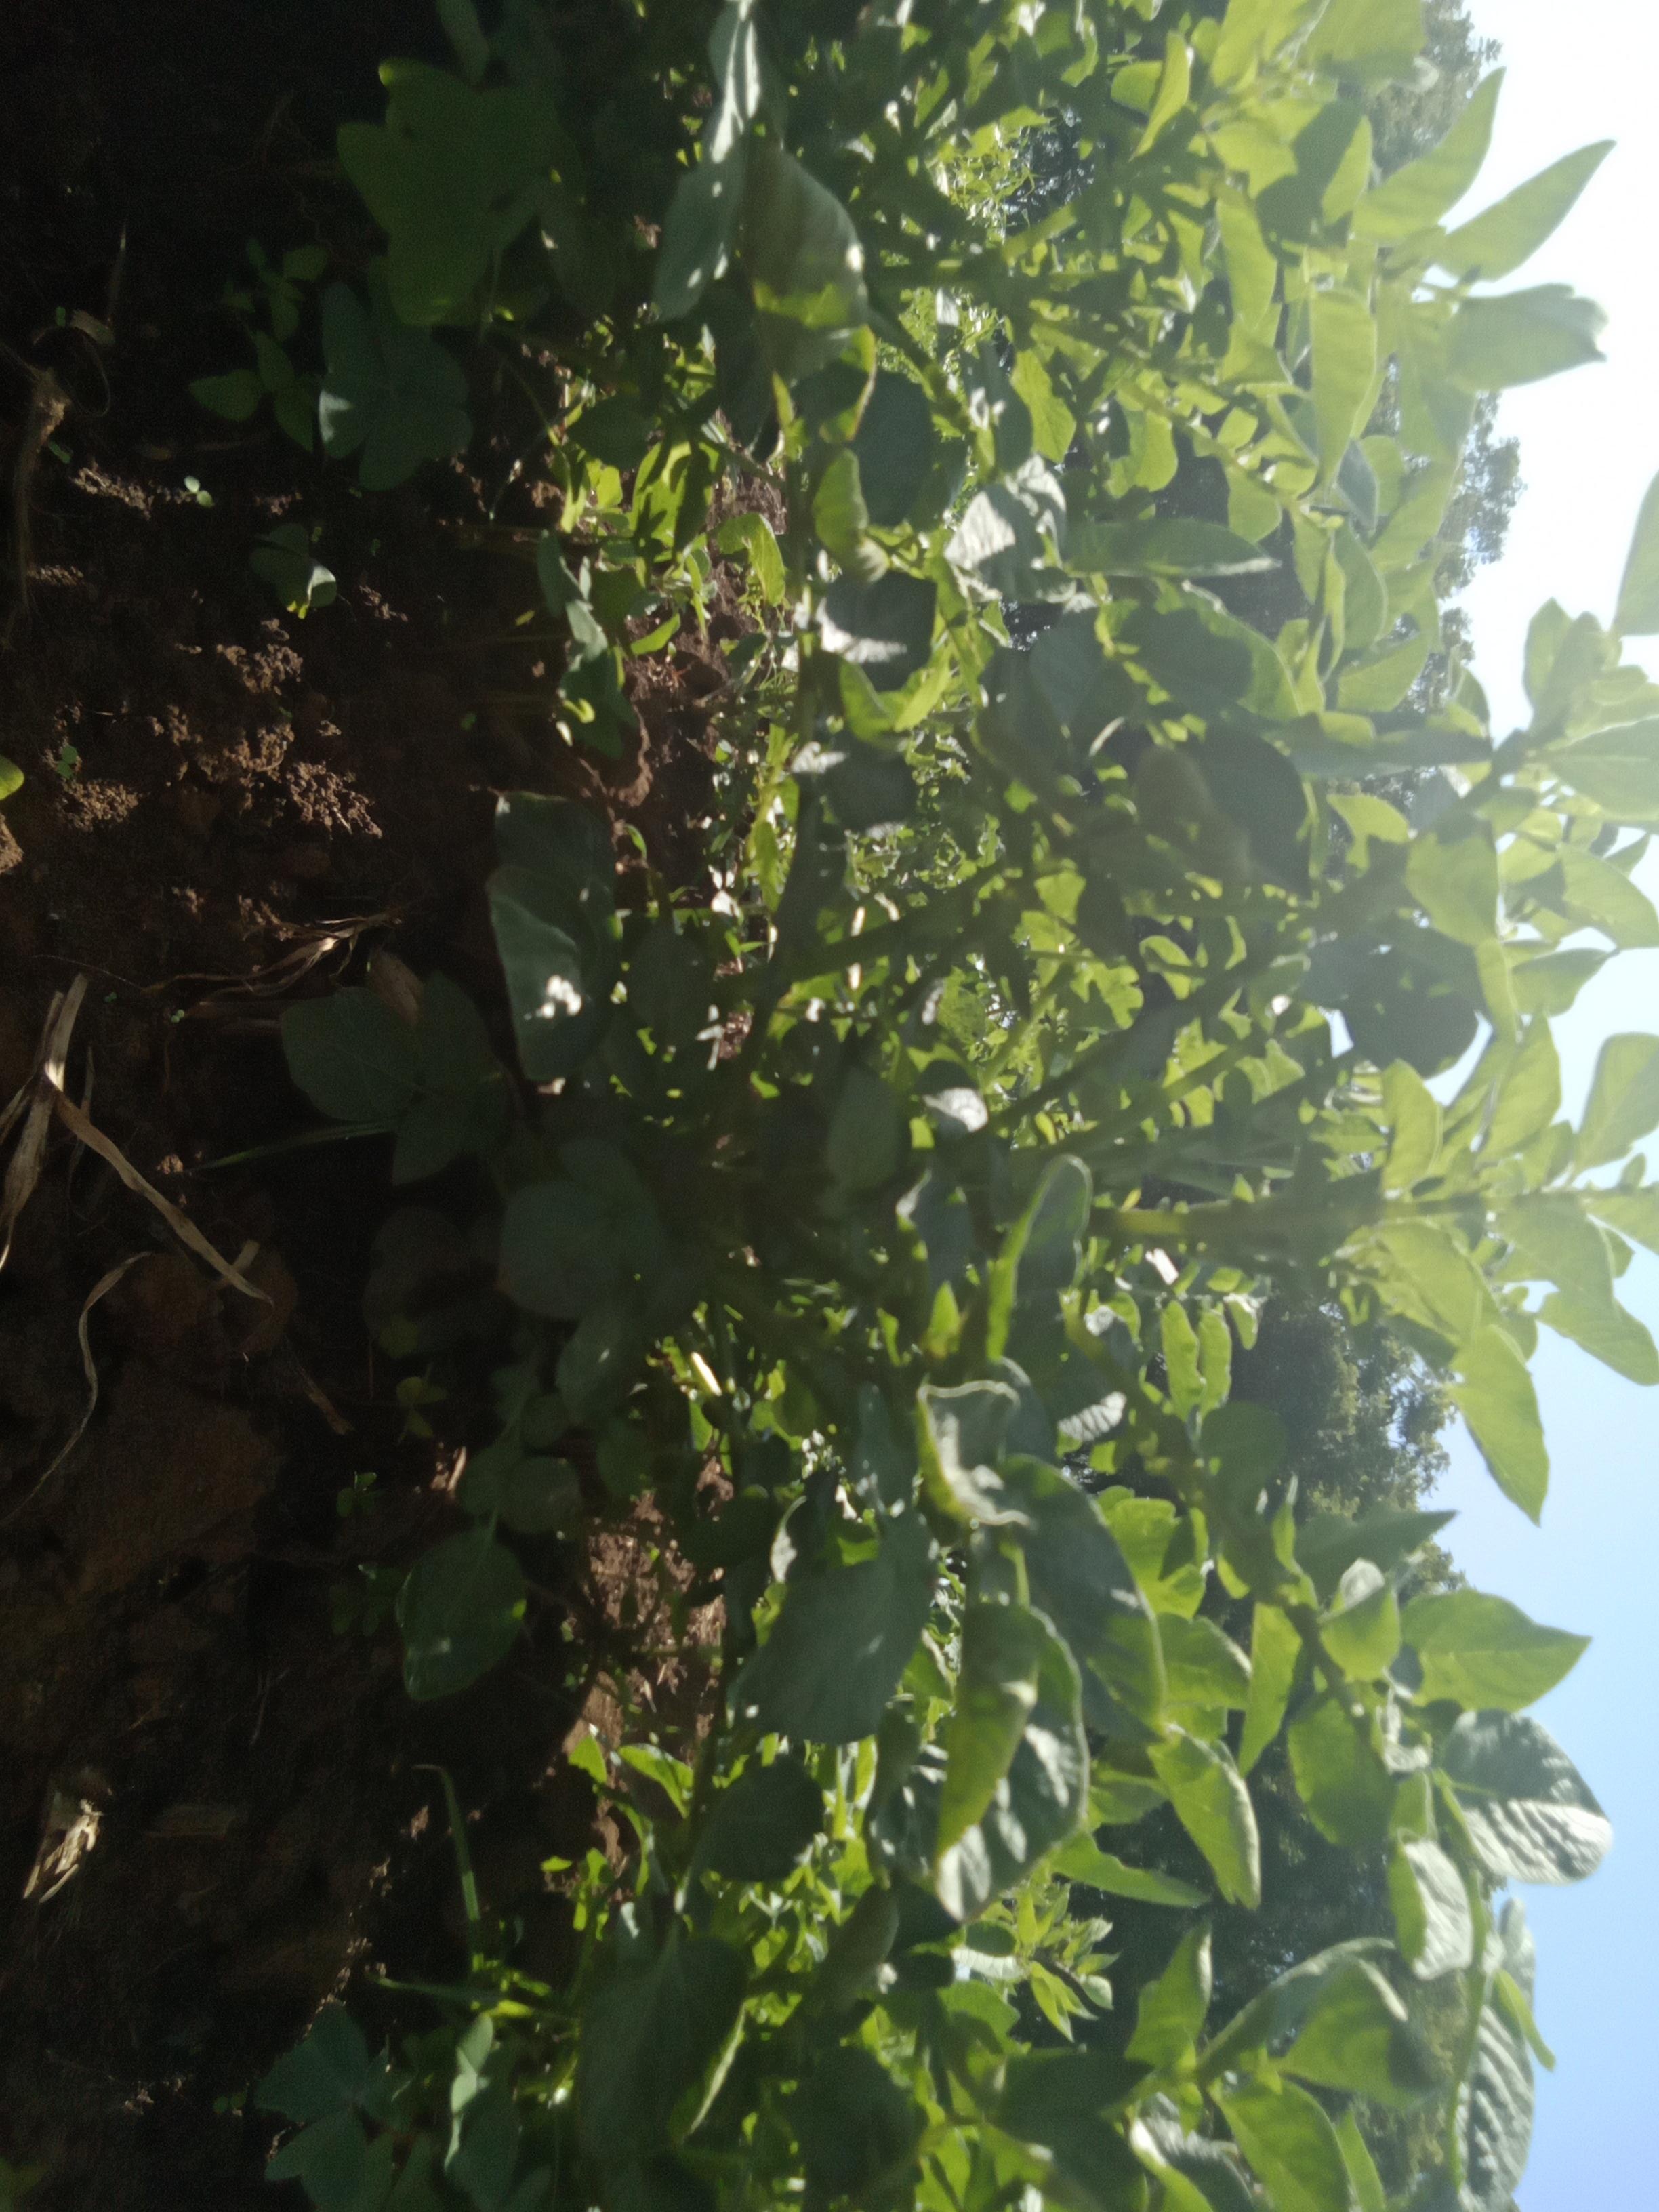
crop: potato
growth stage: vegetative
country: Kenya
